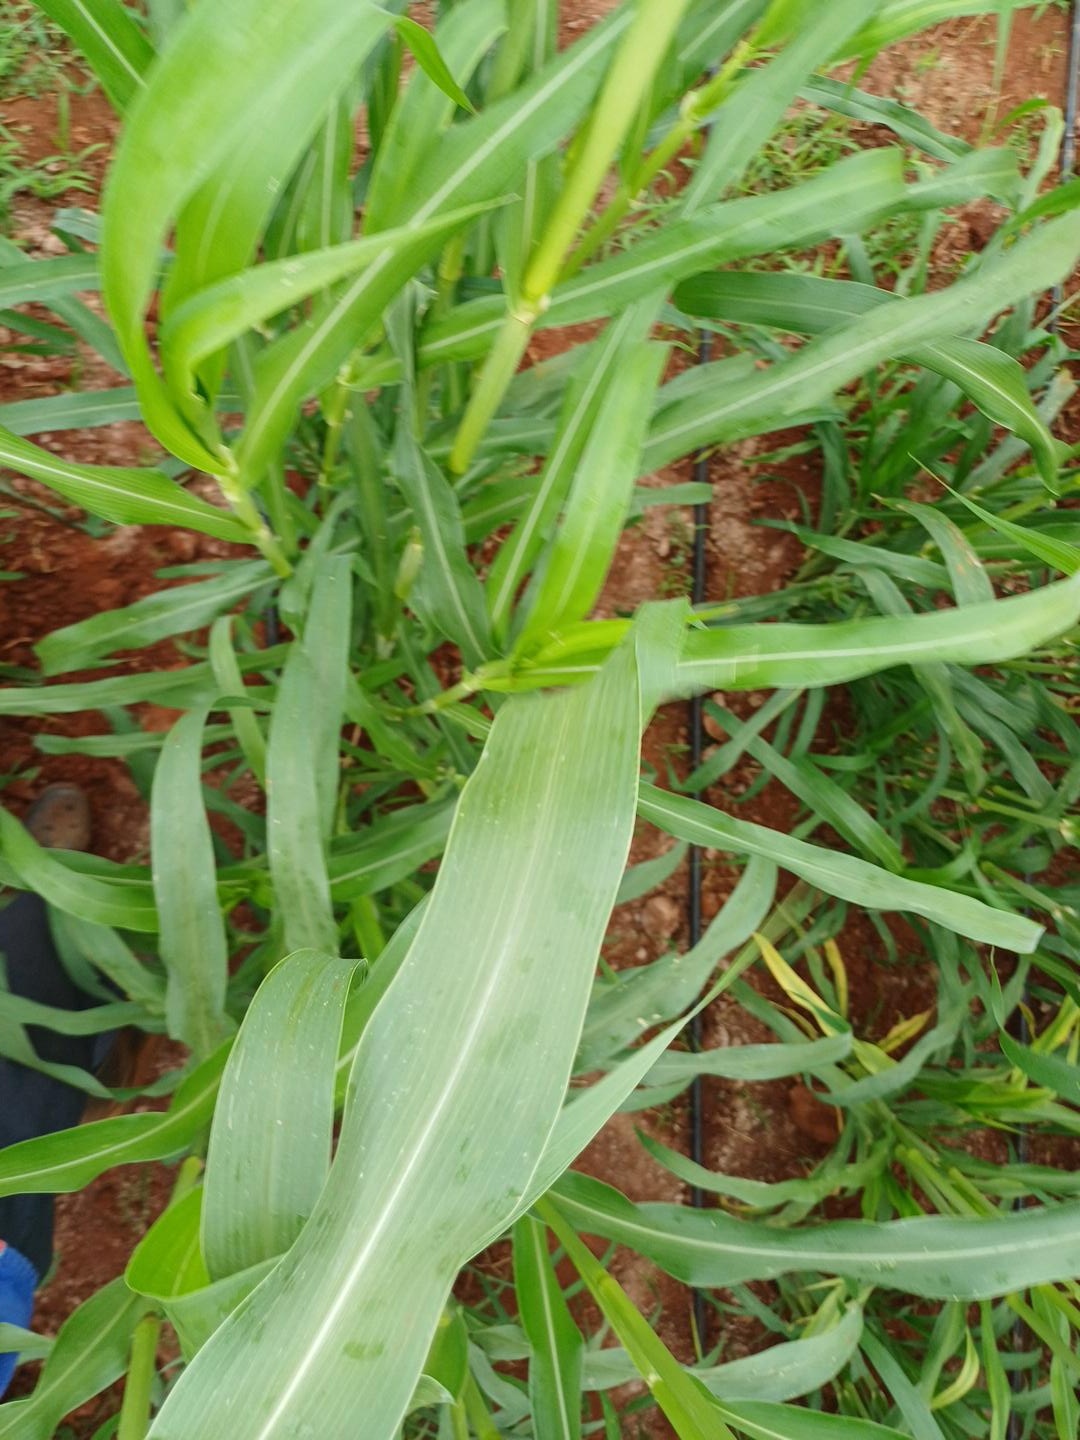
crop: pearl millet
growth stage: flowering
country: Kenya
